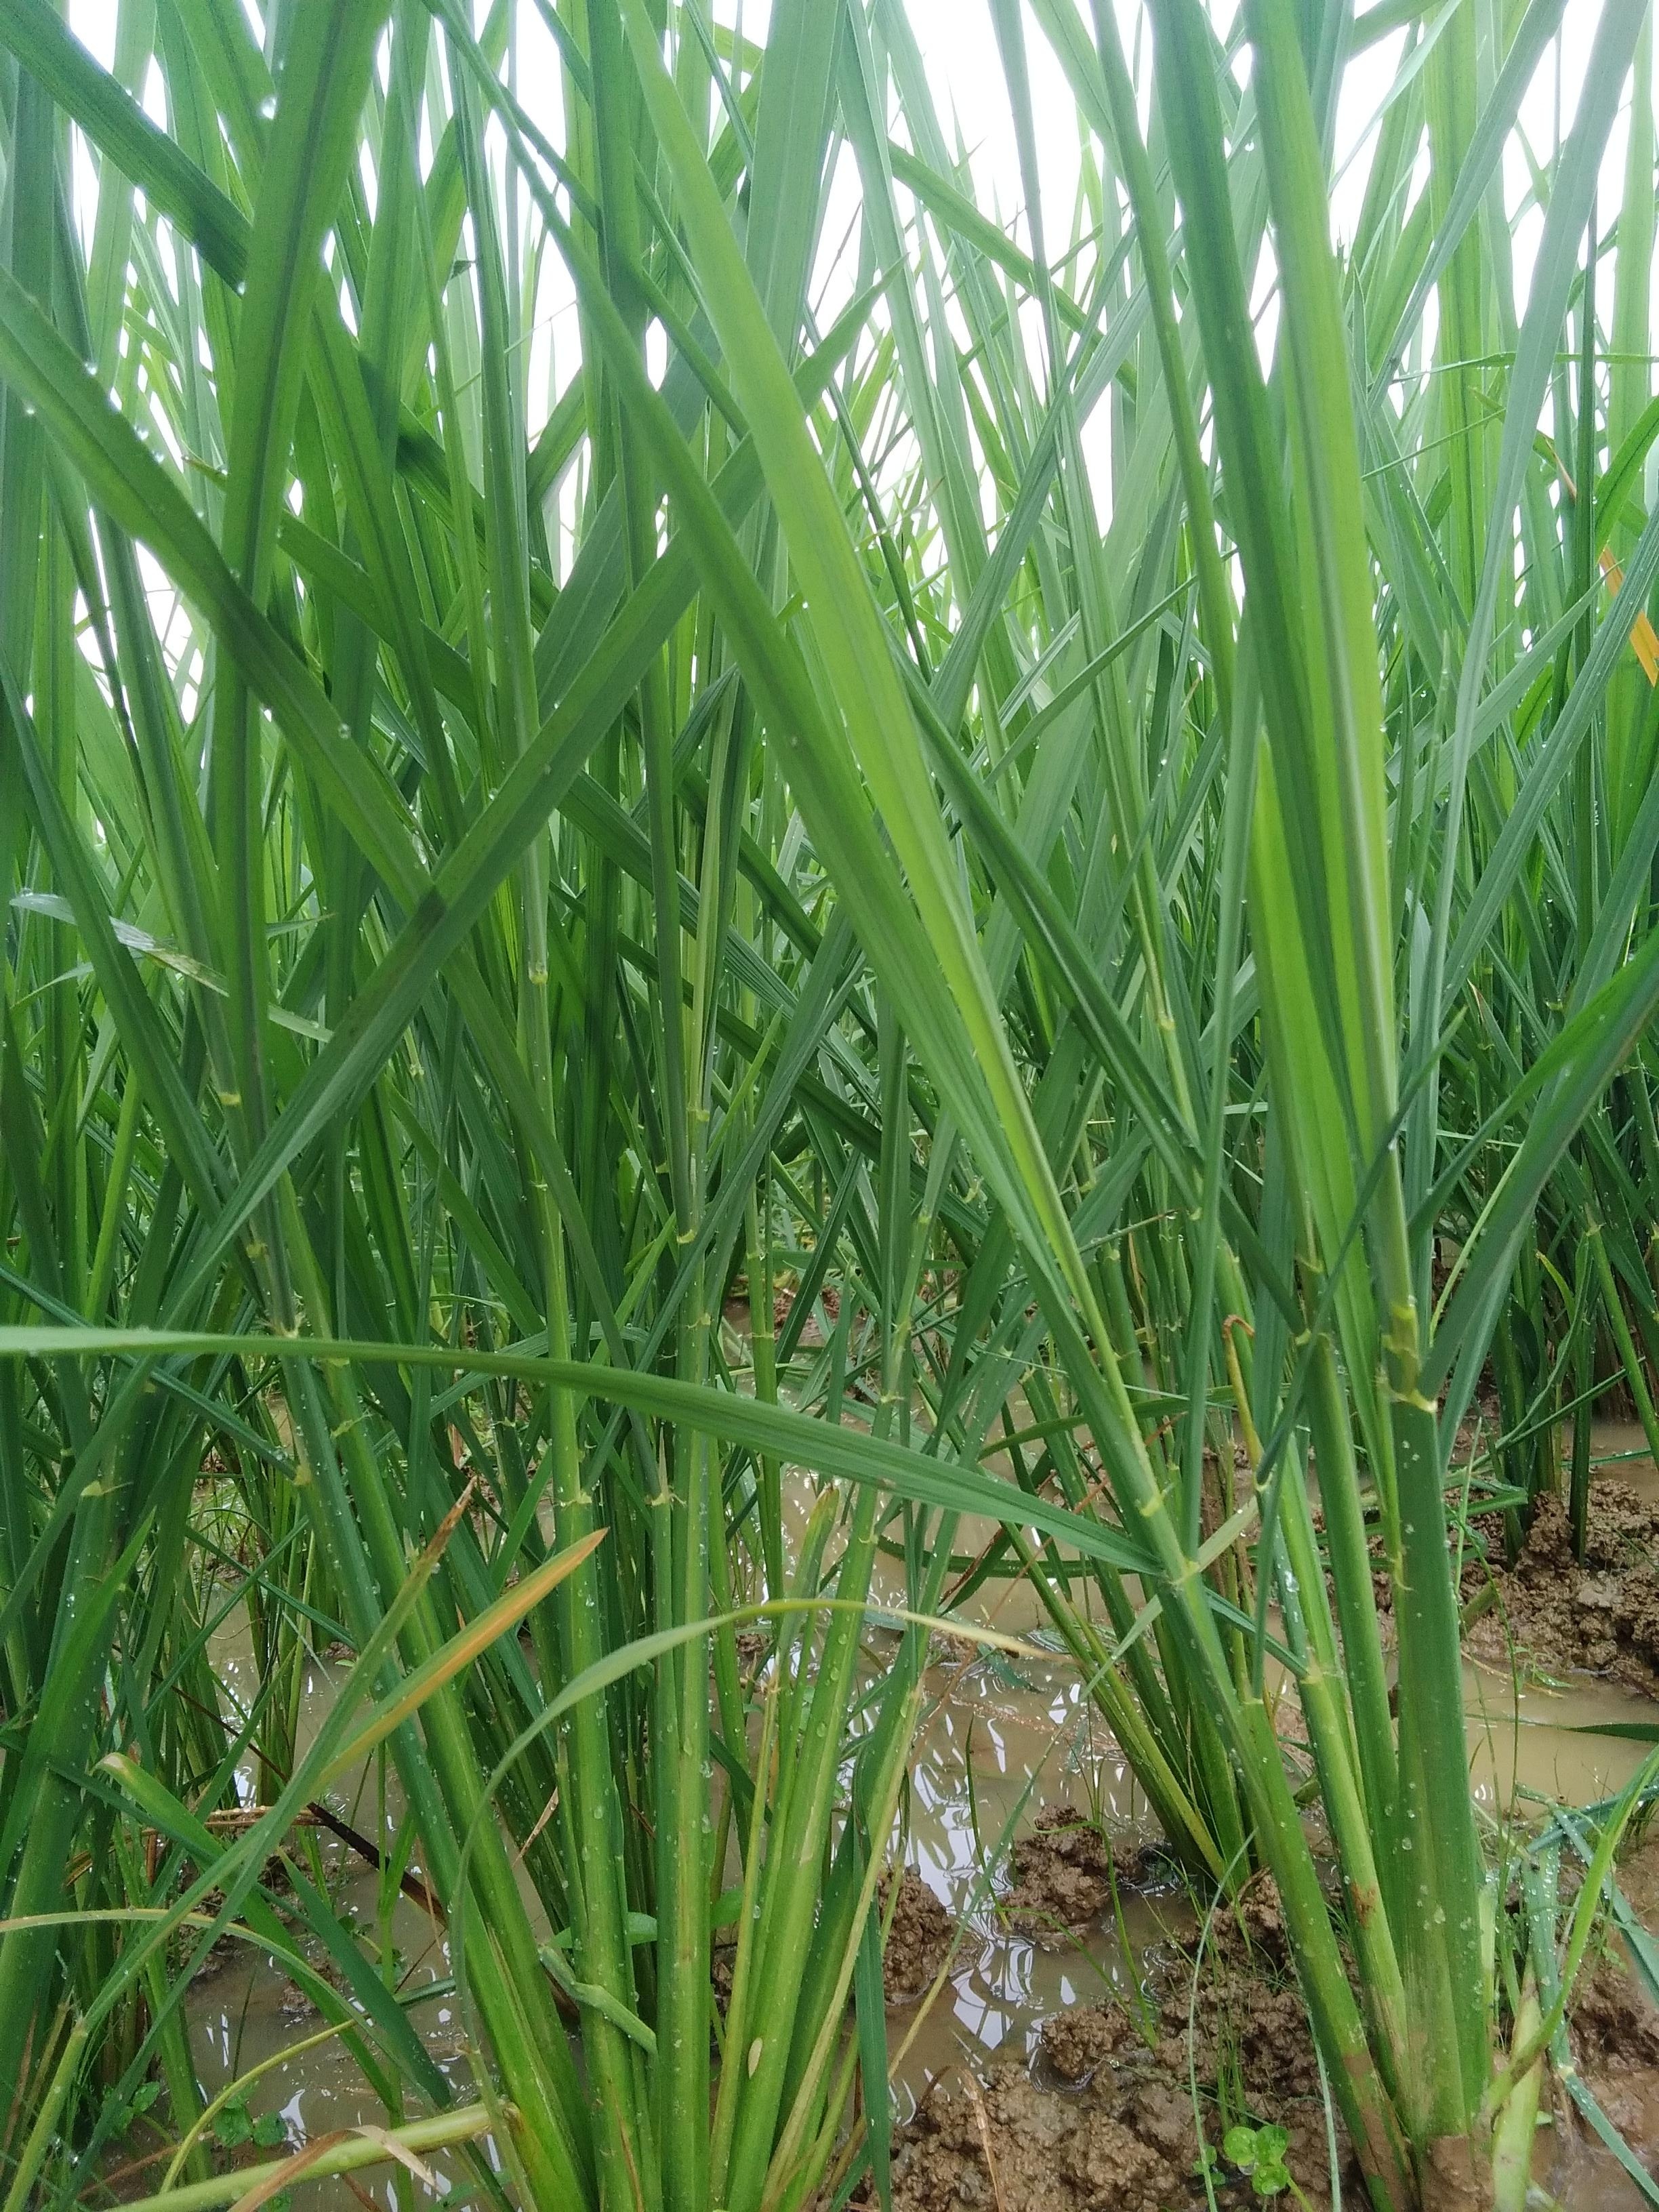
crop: rice
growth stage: vegetative
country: Nigeria
